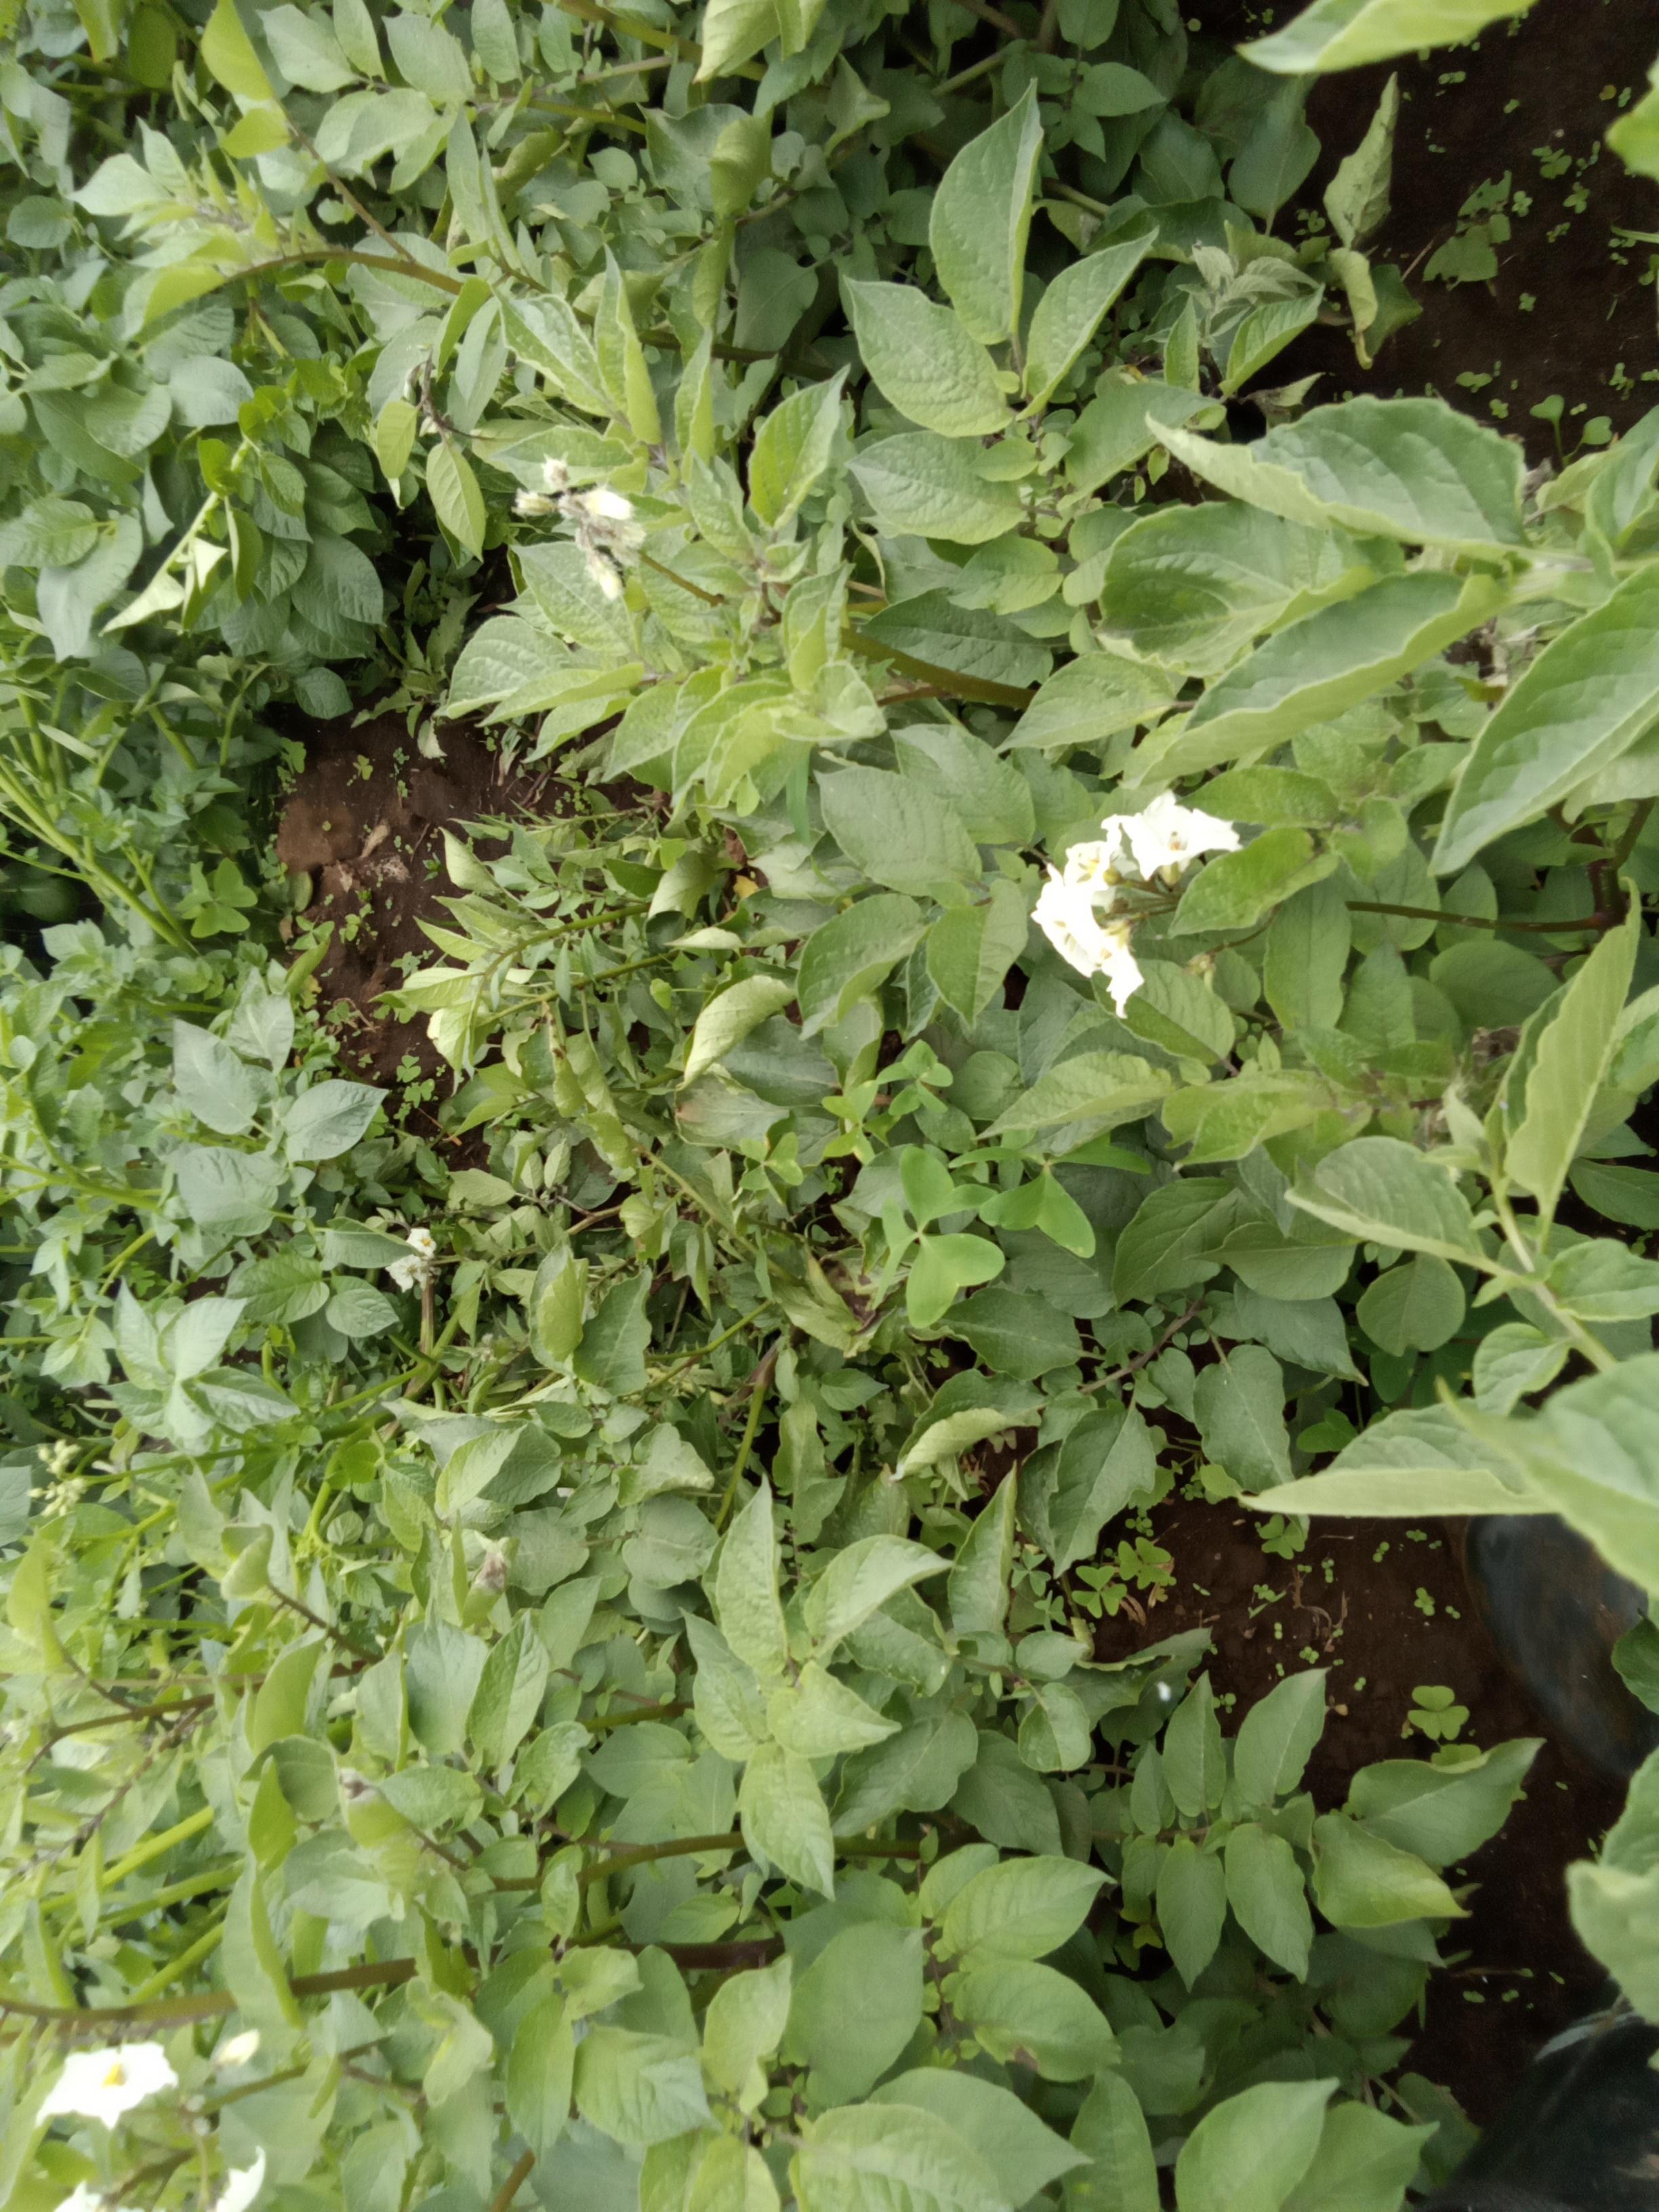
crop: potato
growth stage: flowering
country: Kenya
